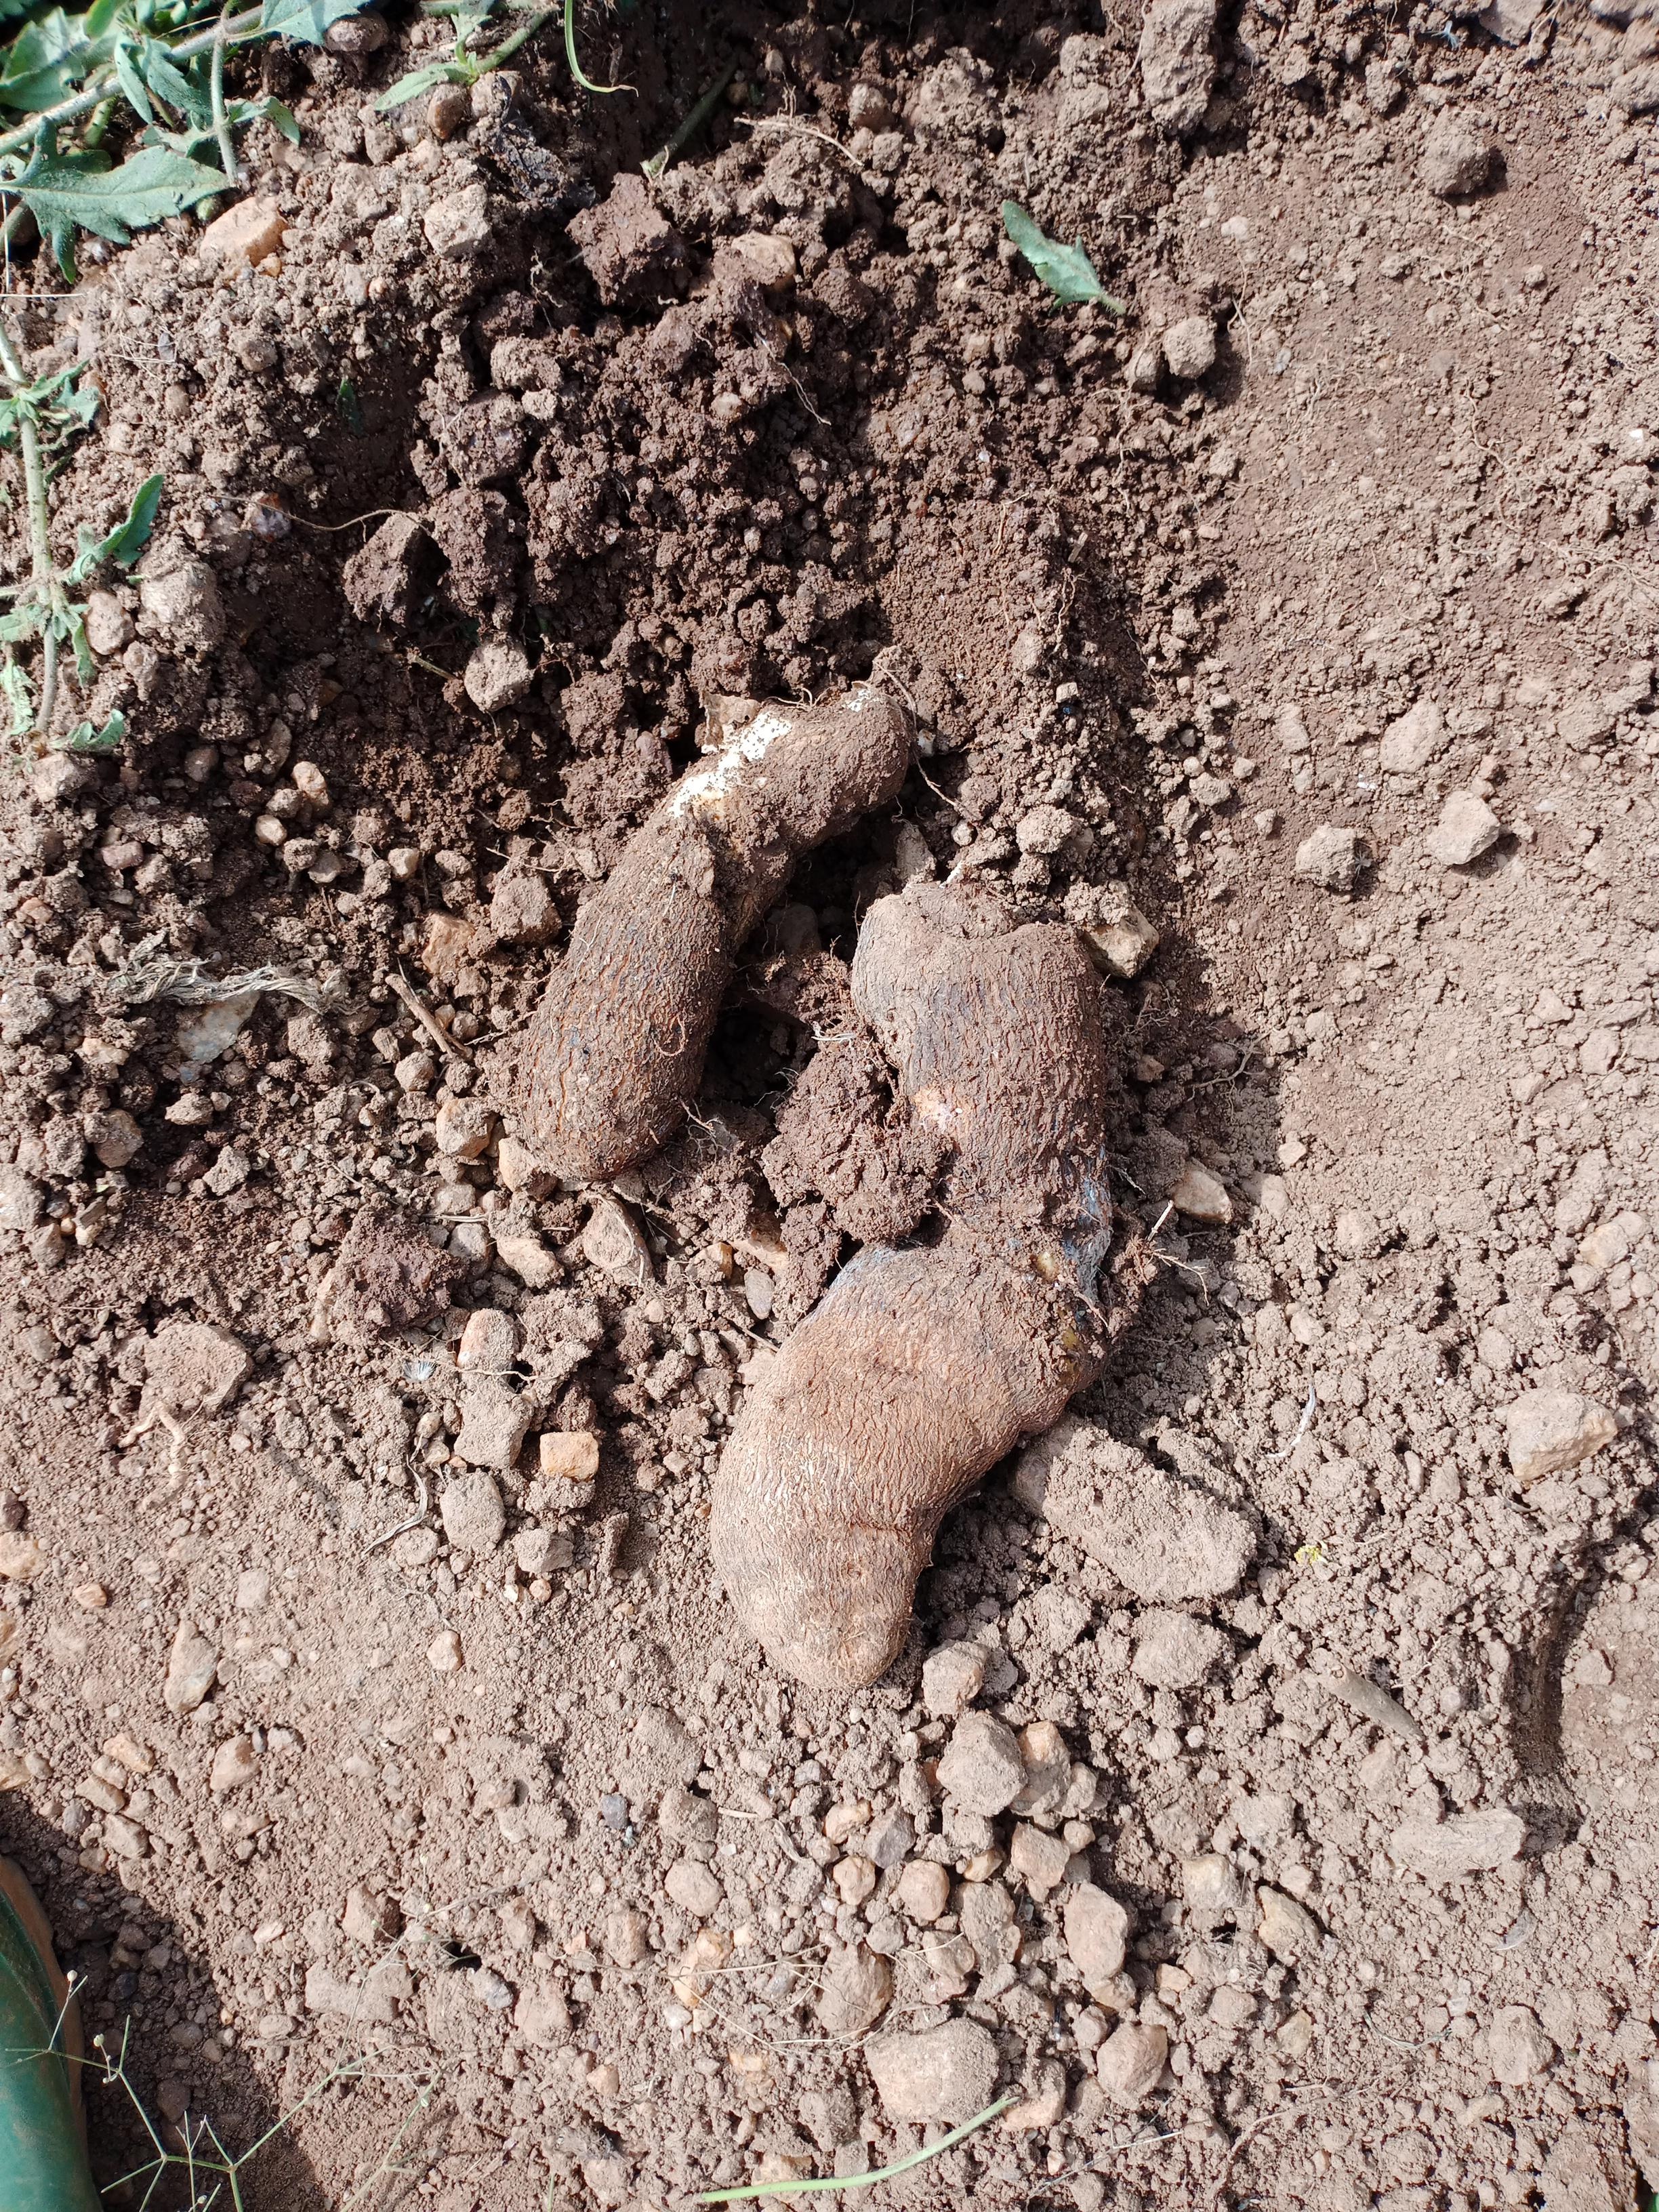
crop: yam
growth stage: harvest
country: Nigeria
